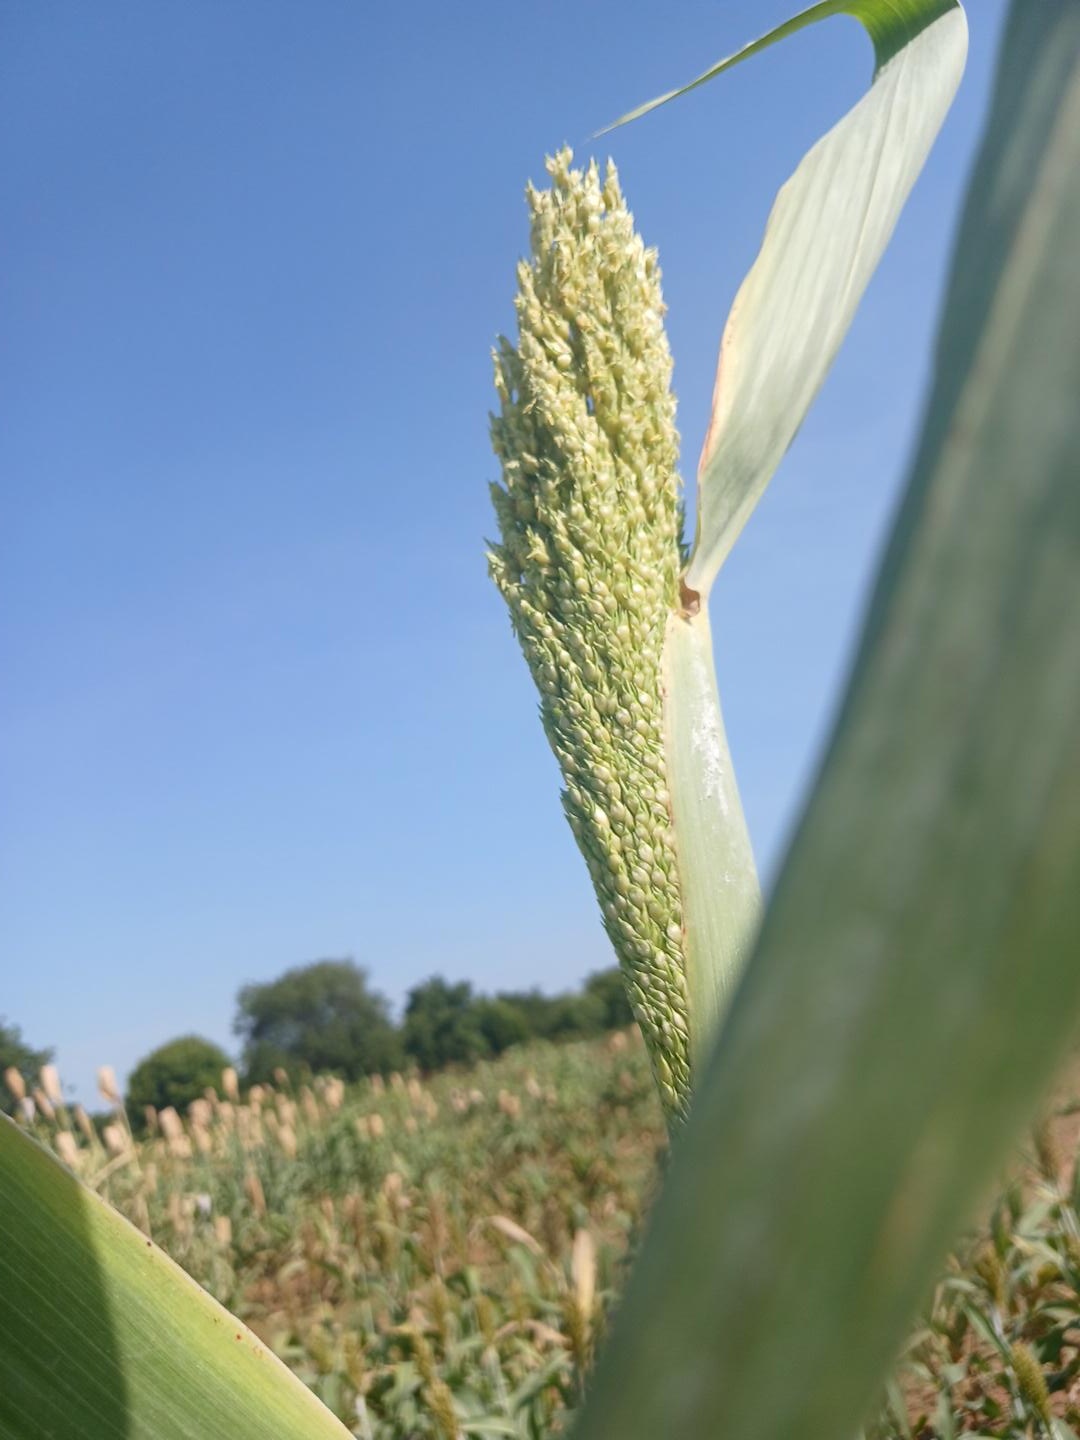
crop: sorghum
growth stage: flowering
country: Senegal
